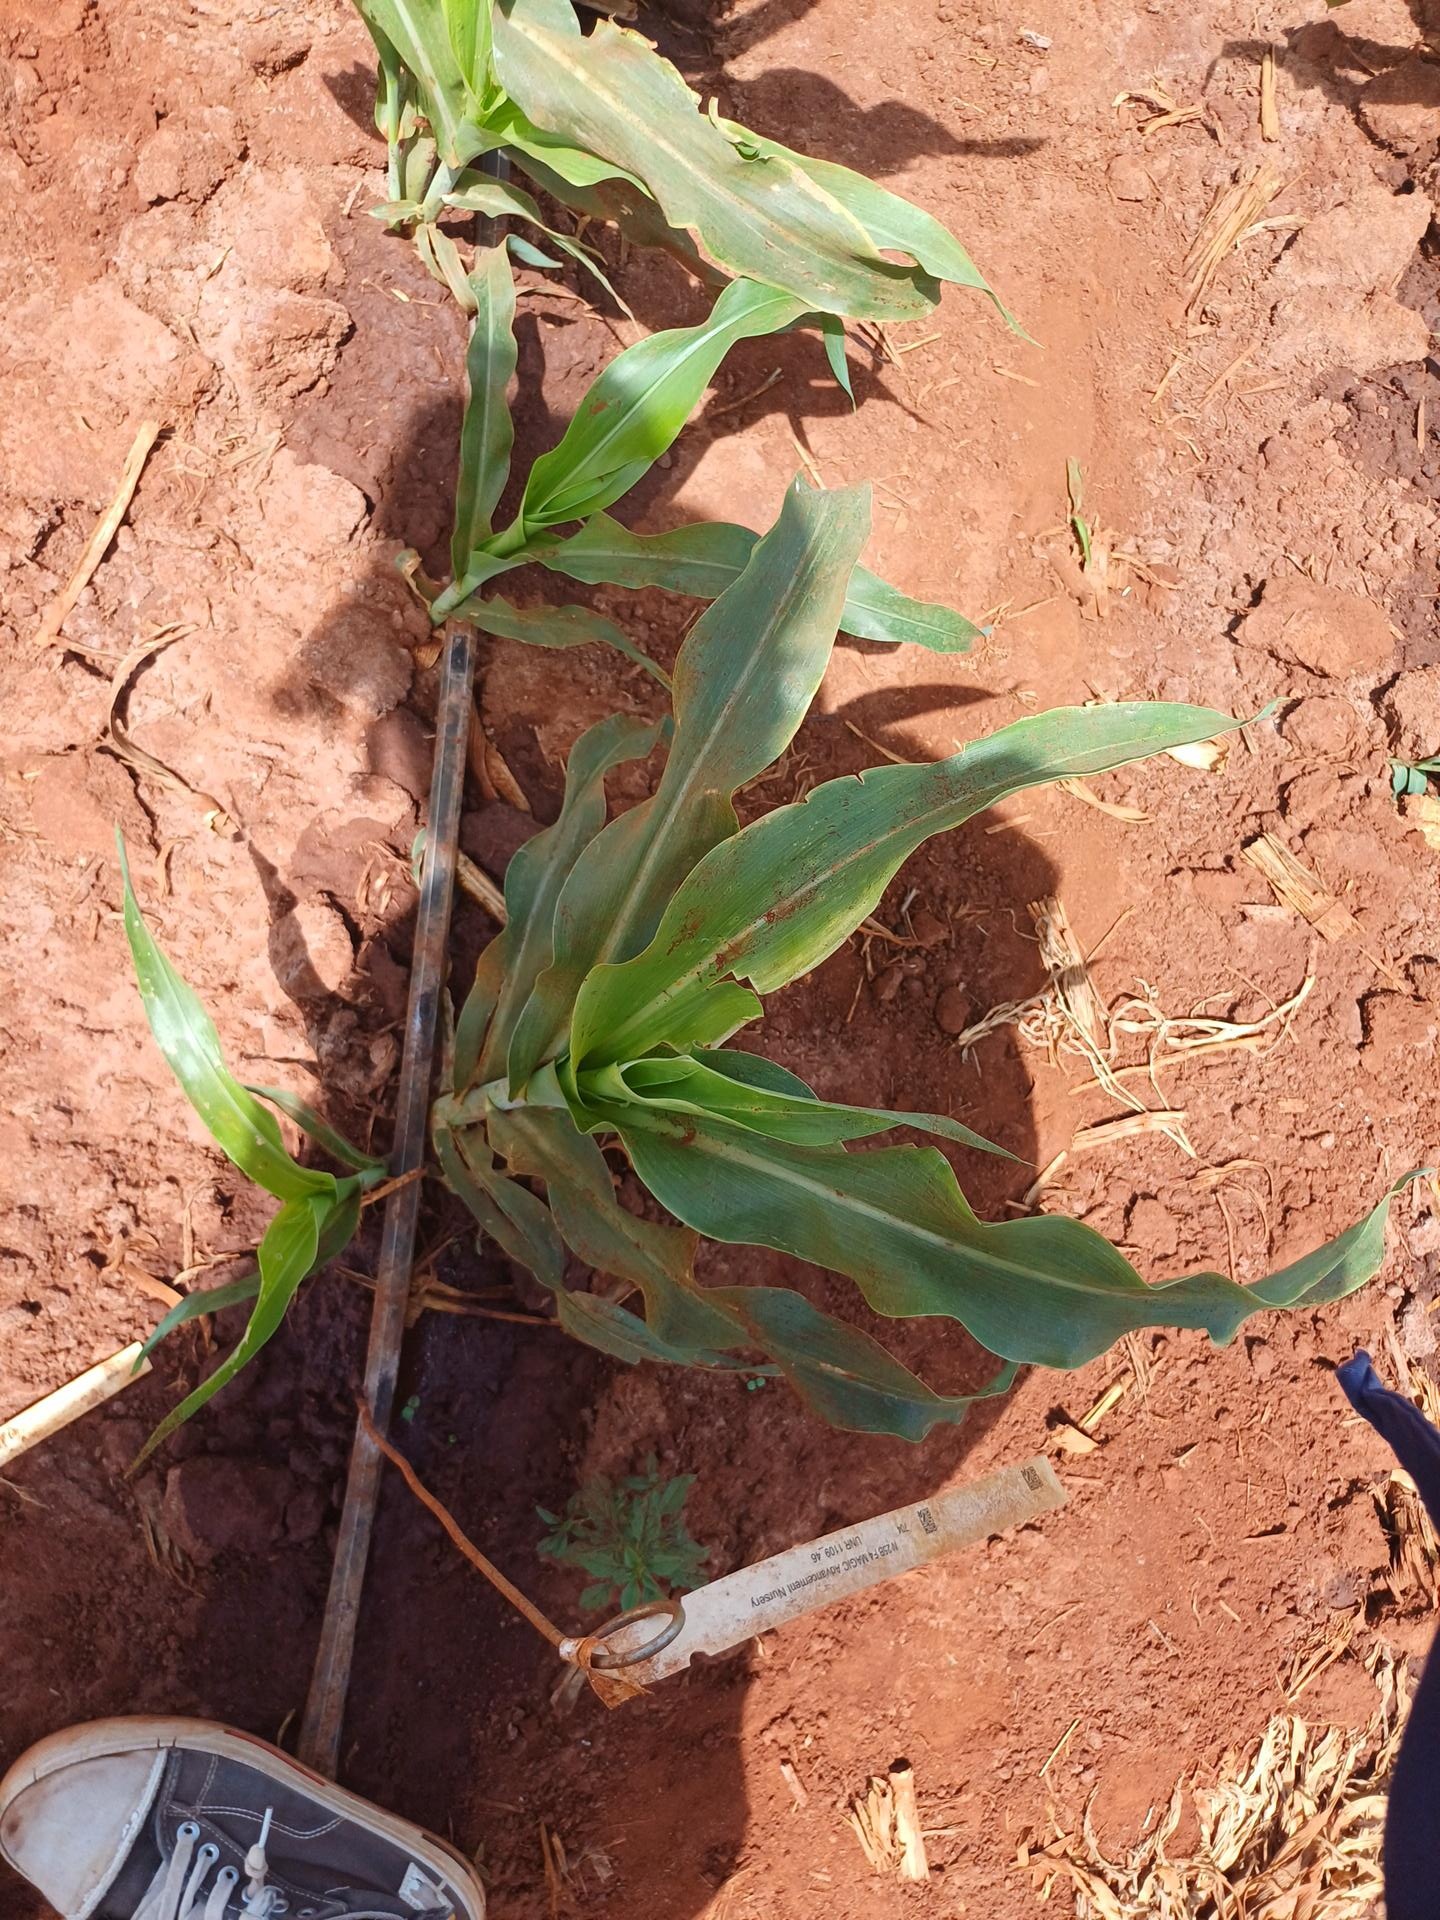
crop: sorghum
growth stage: vegetative
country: Kenya
